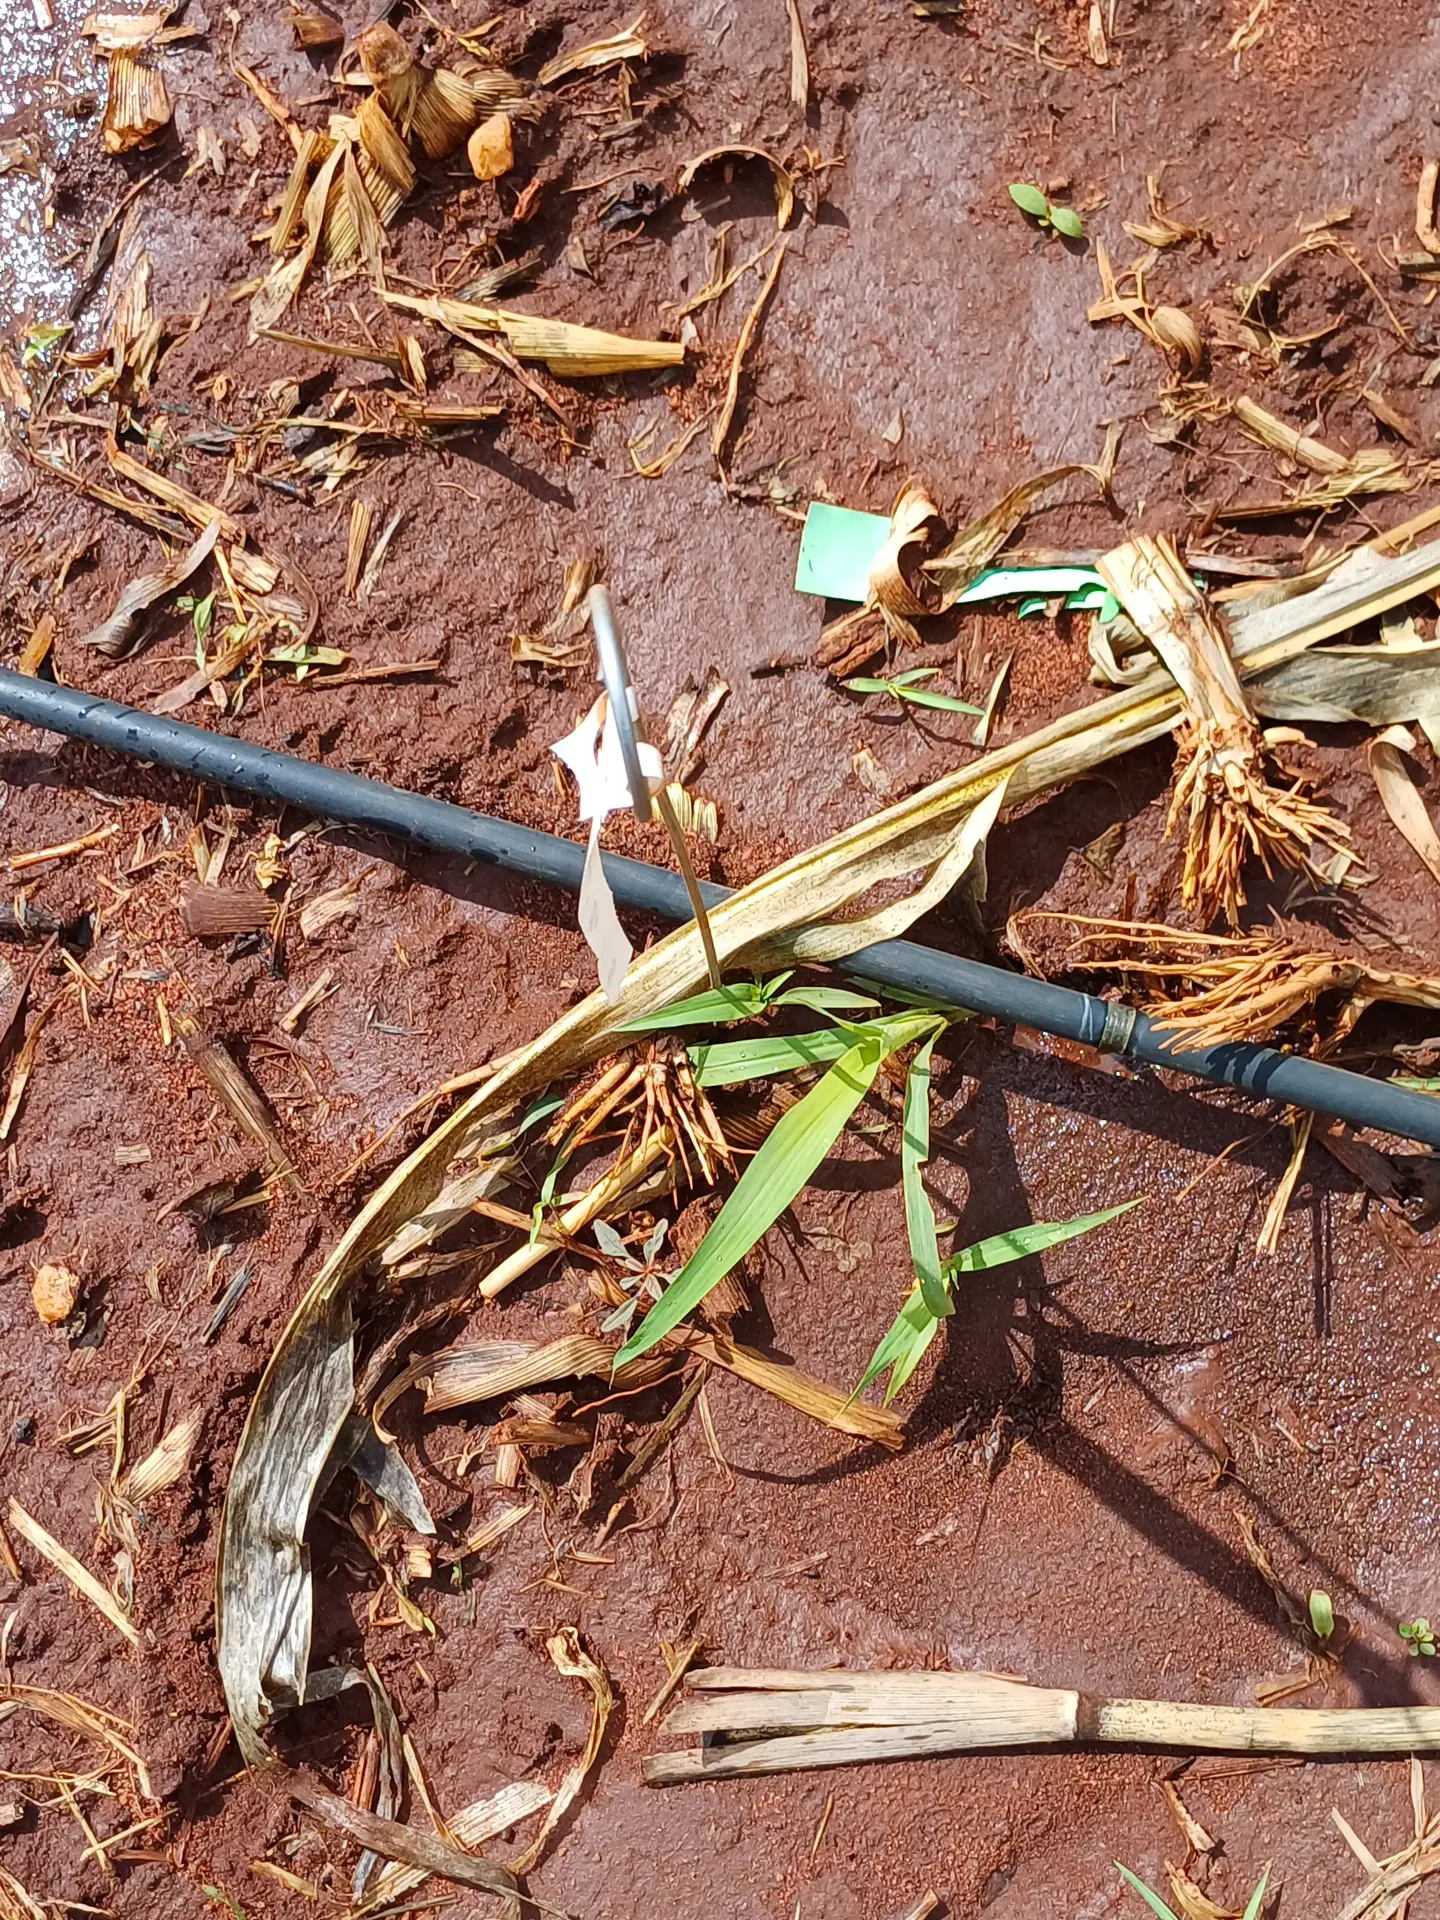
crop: sorghum
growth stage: vegetative
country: Kenya
